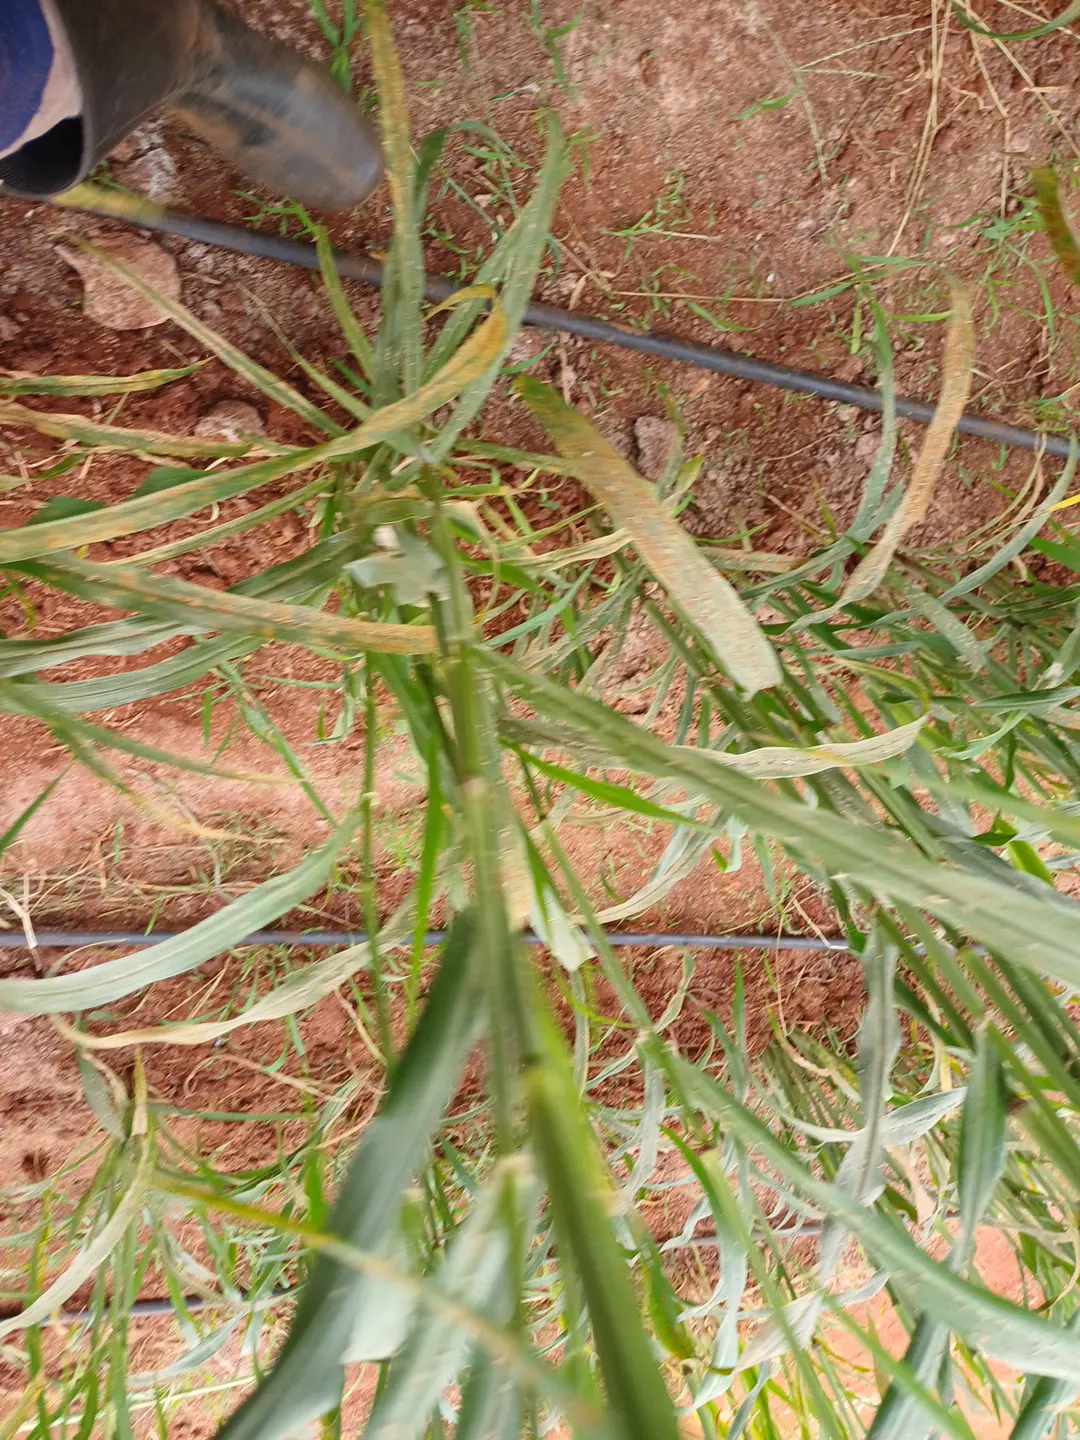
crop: pearl millet
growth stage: filling grain
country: Kenya
